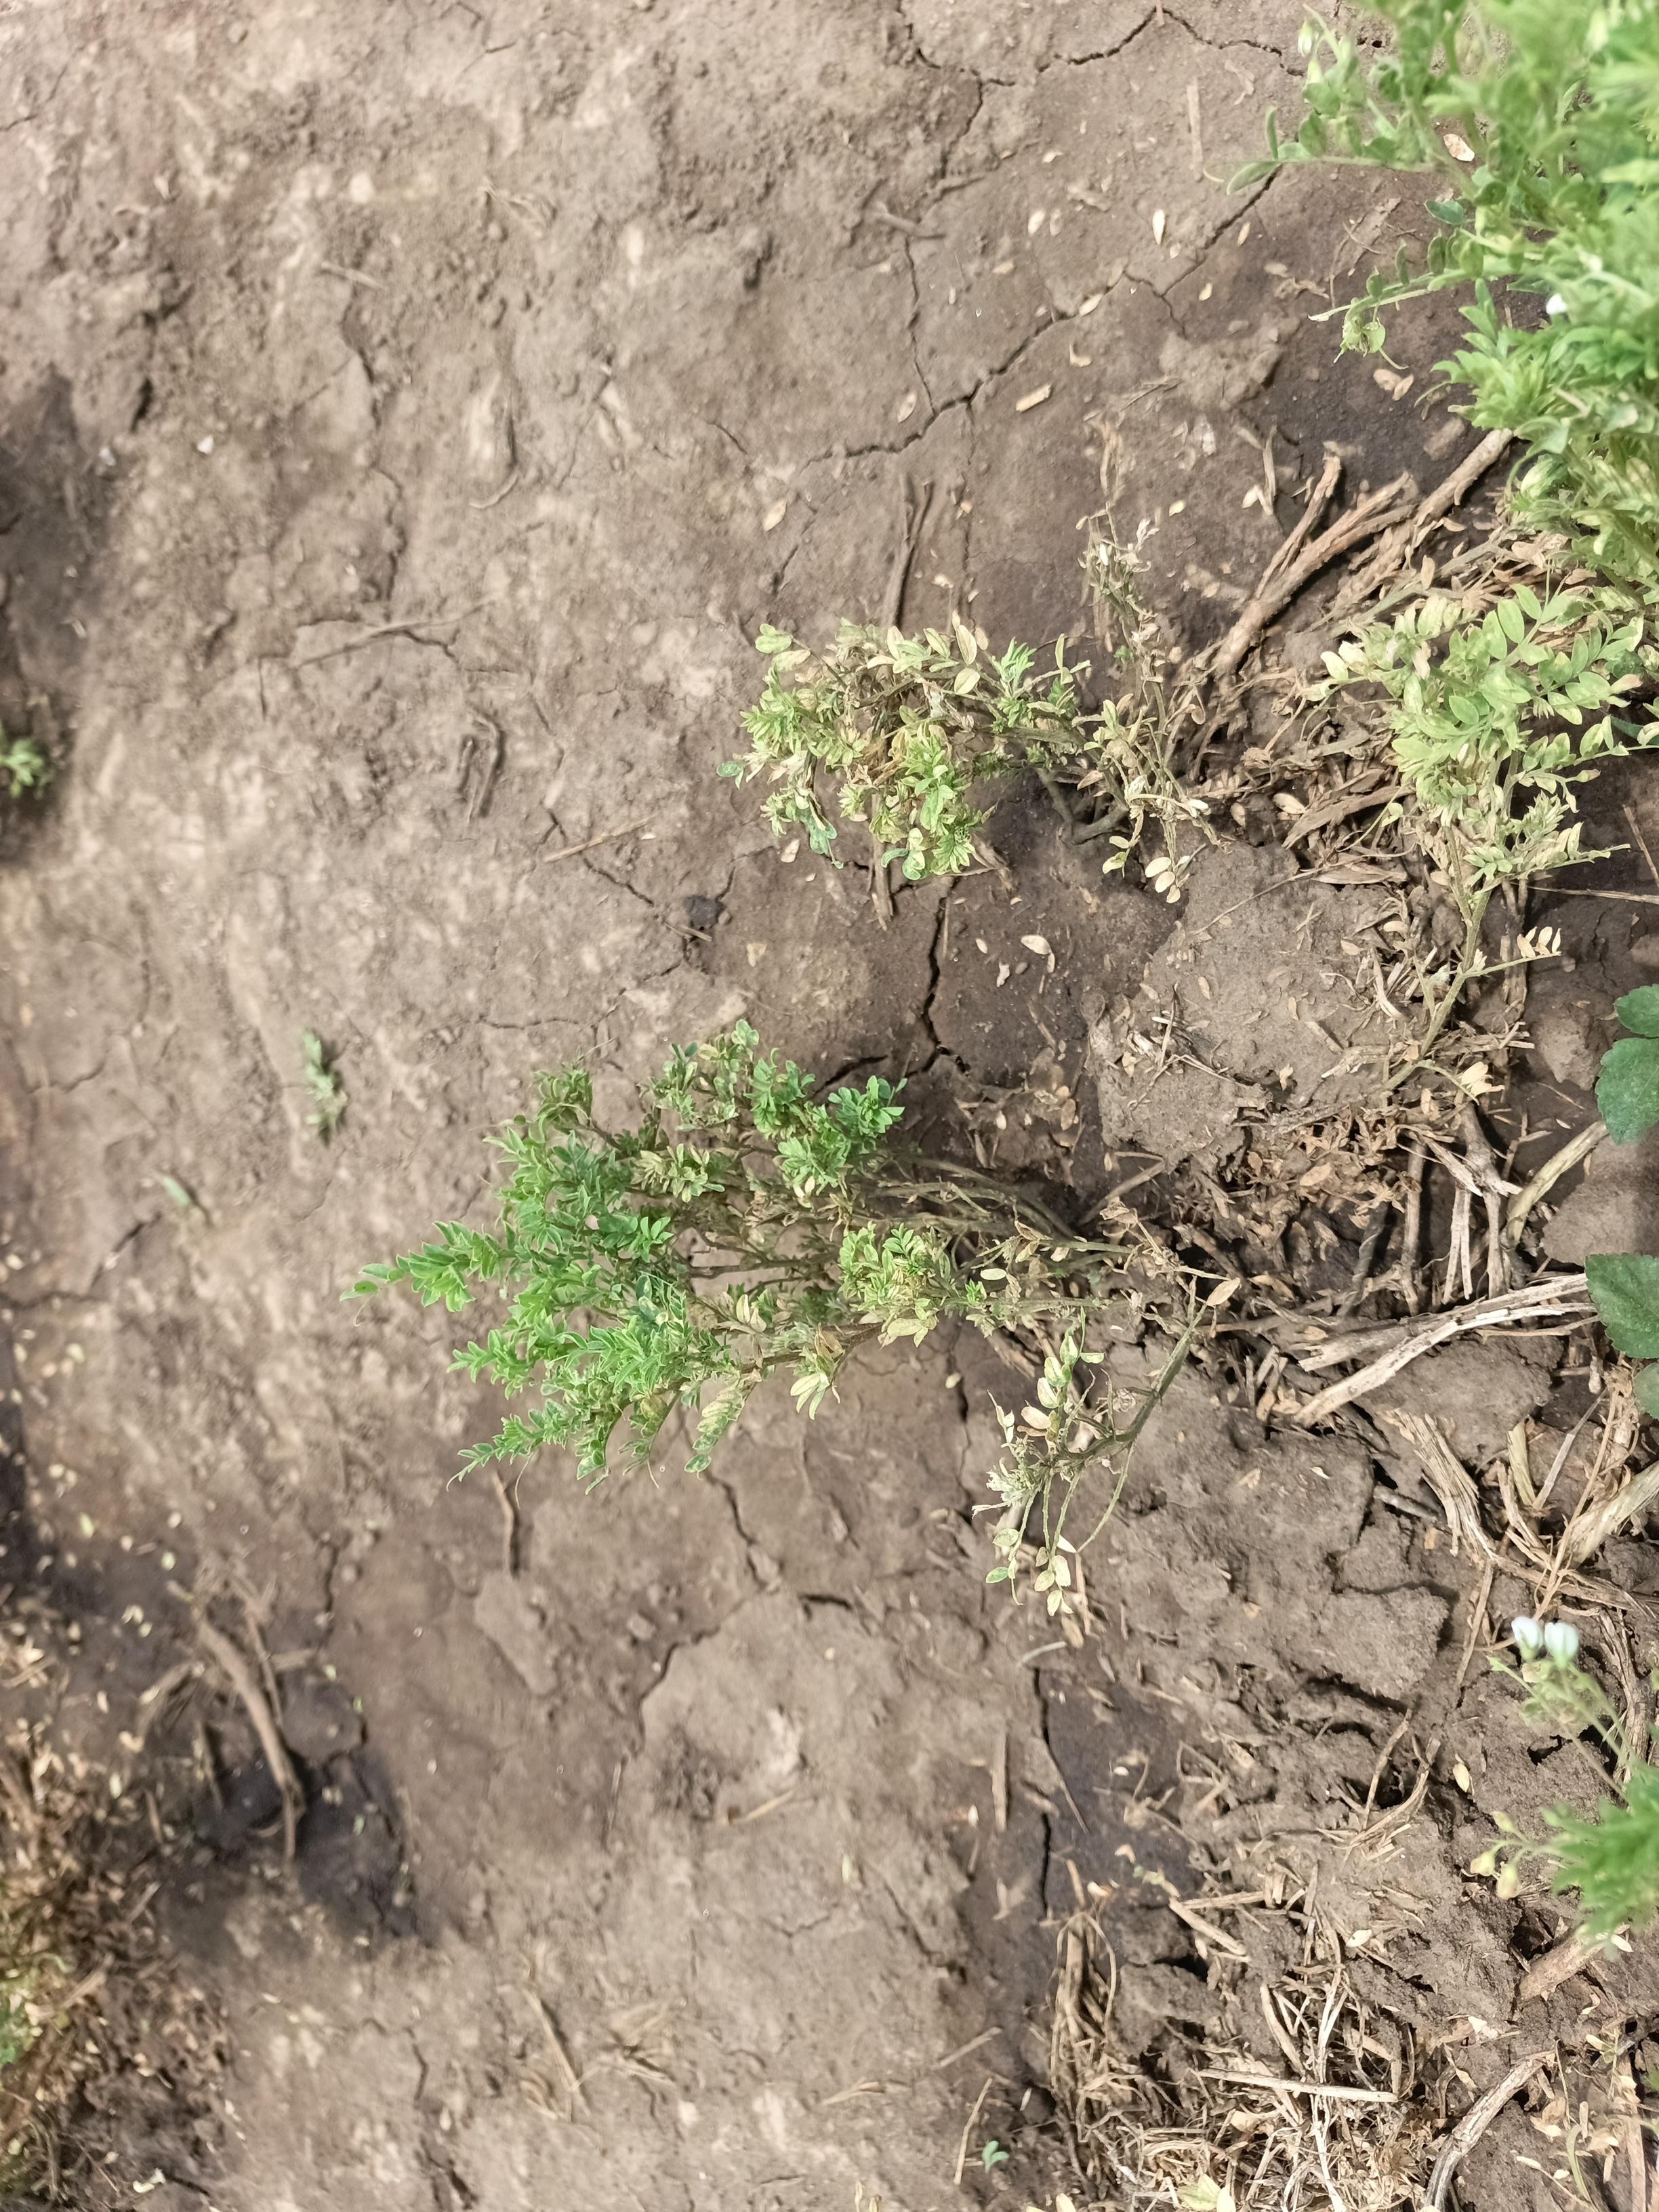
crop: lentil
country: Tanzania
